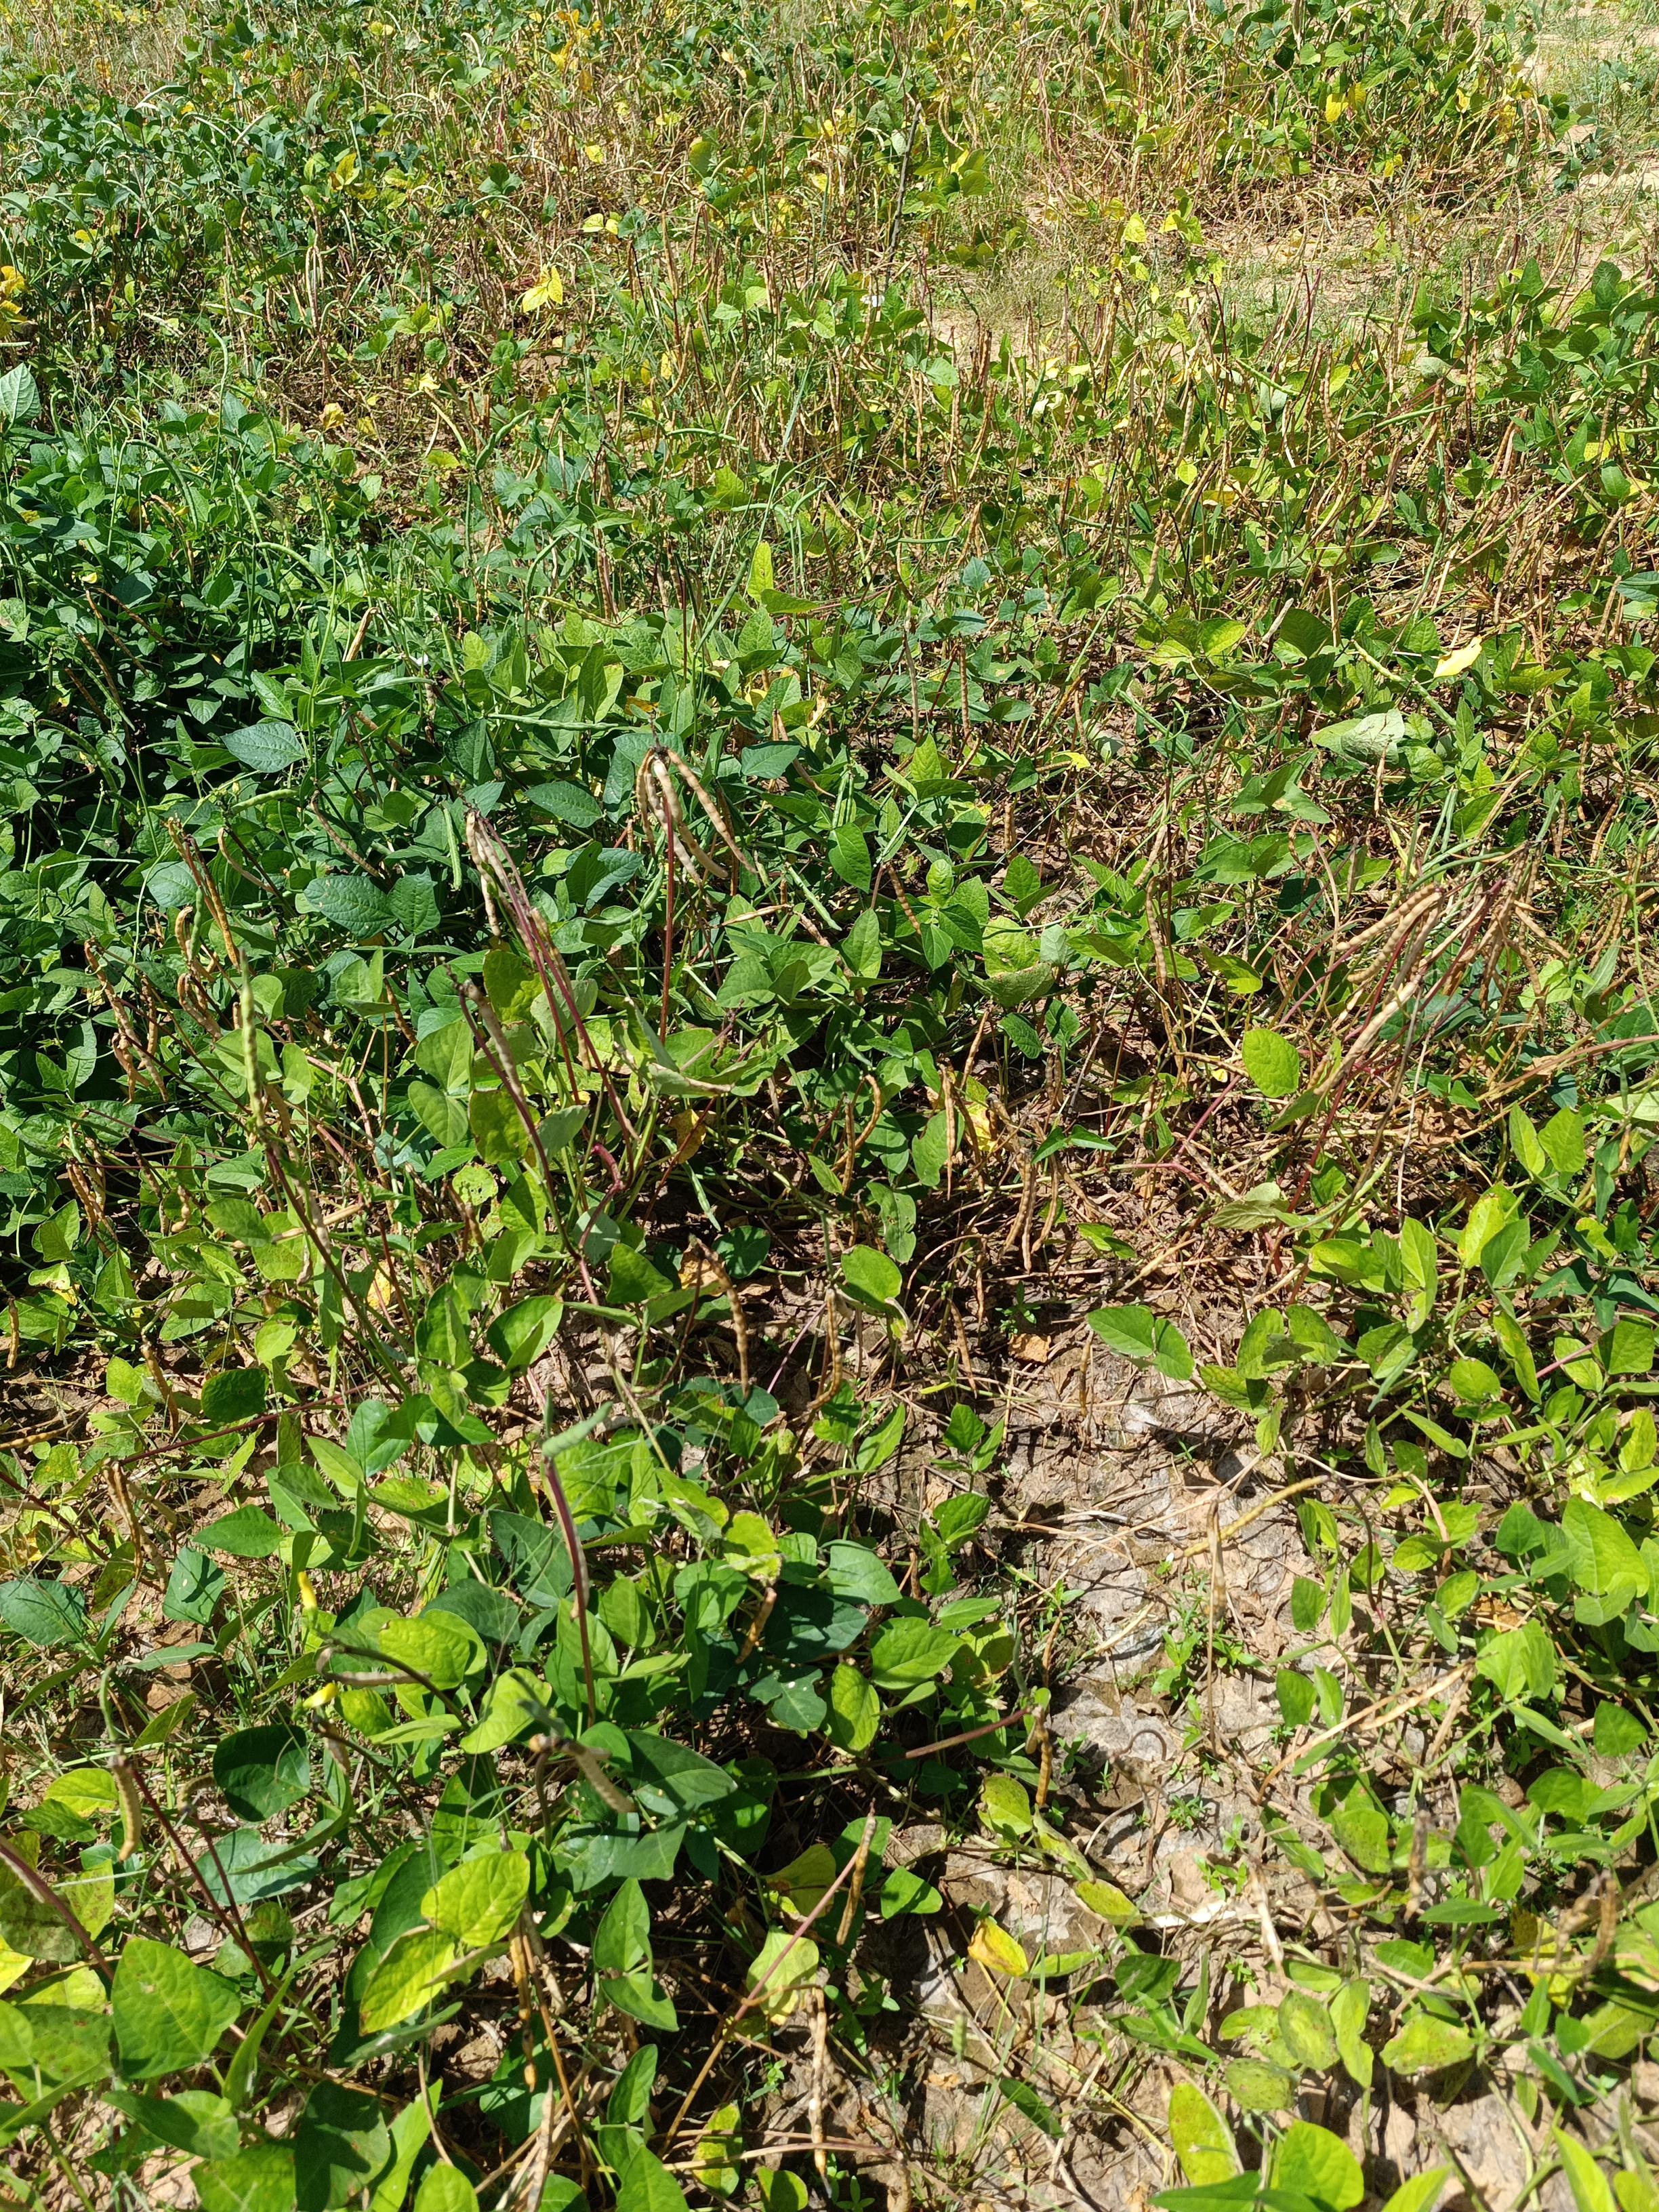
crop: cowpea
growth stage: maturity
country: Nigeria
